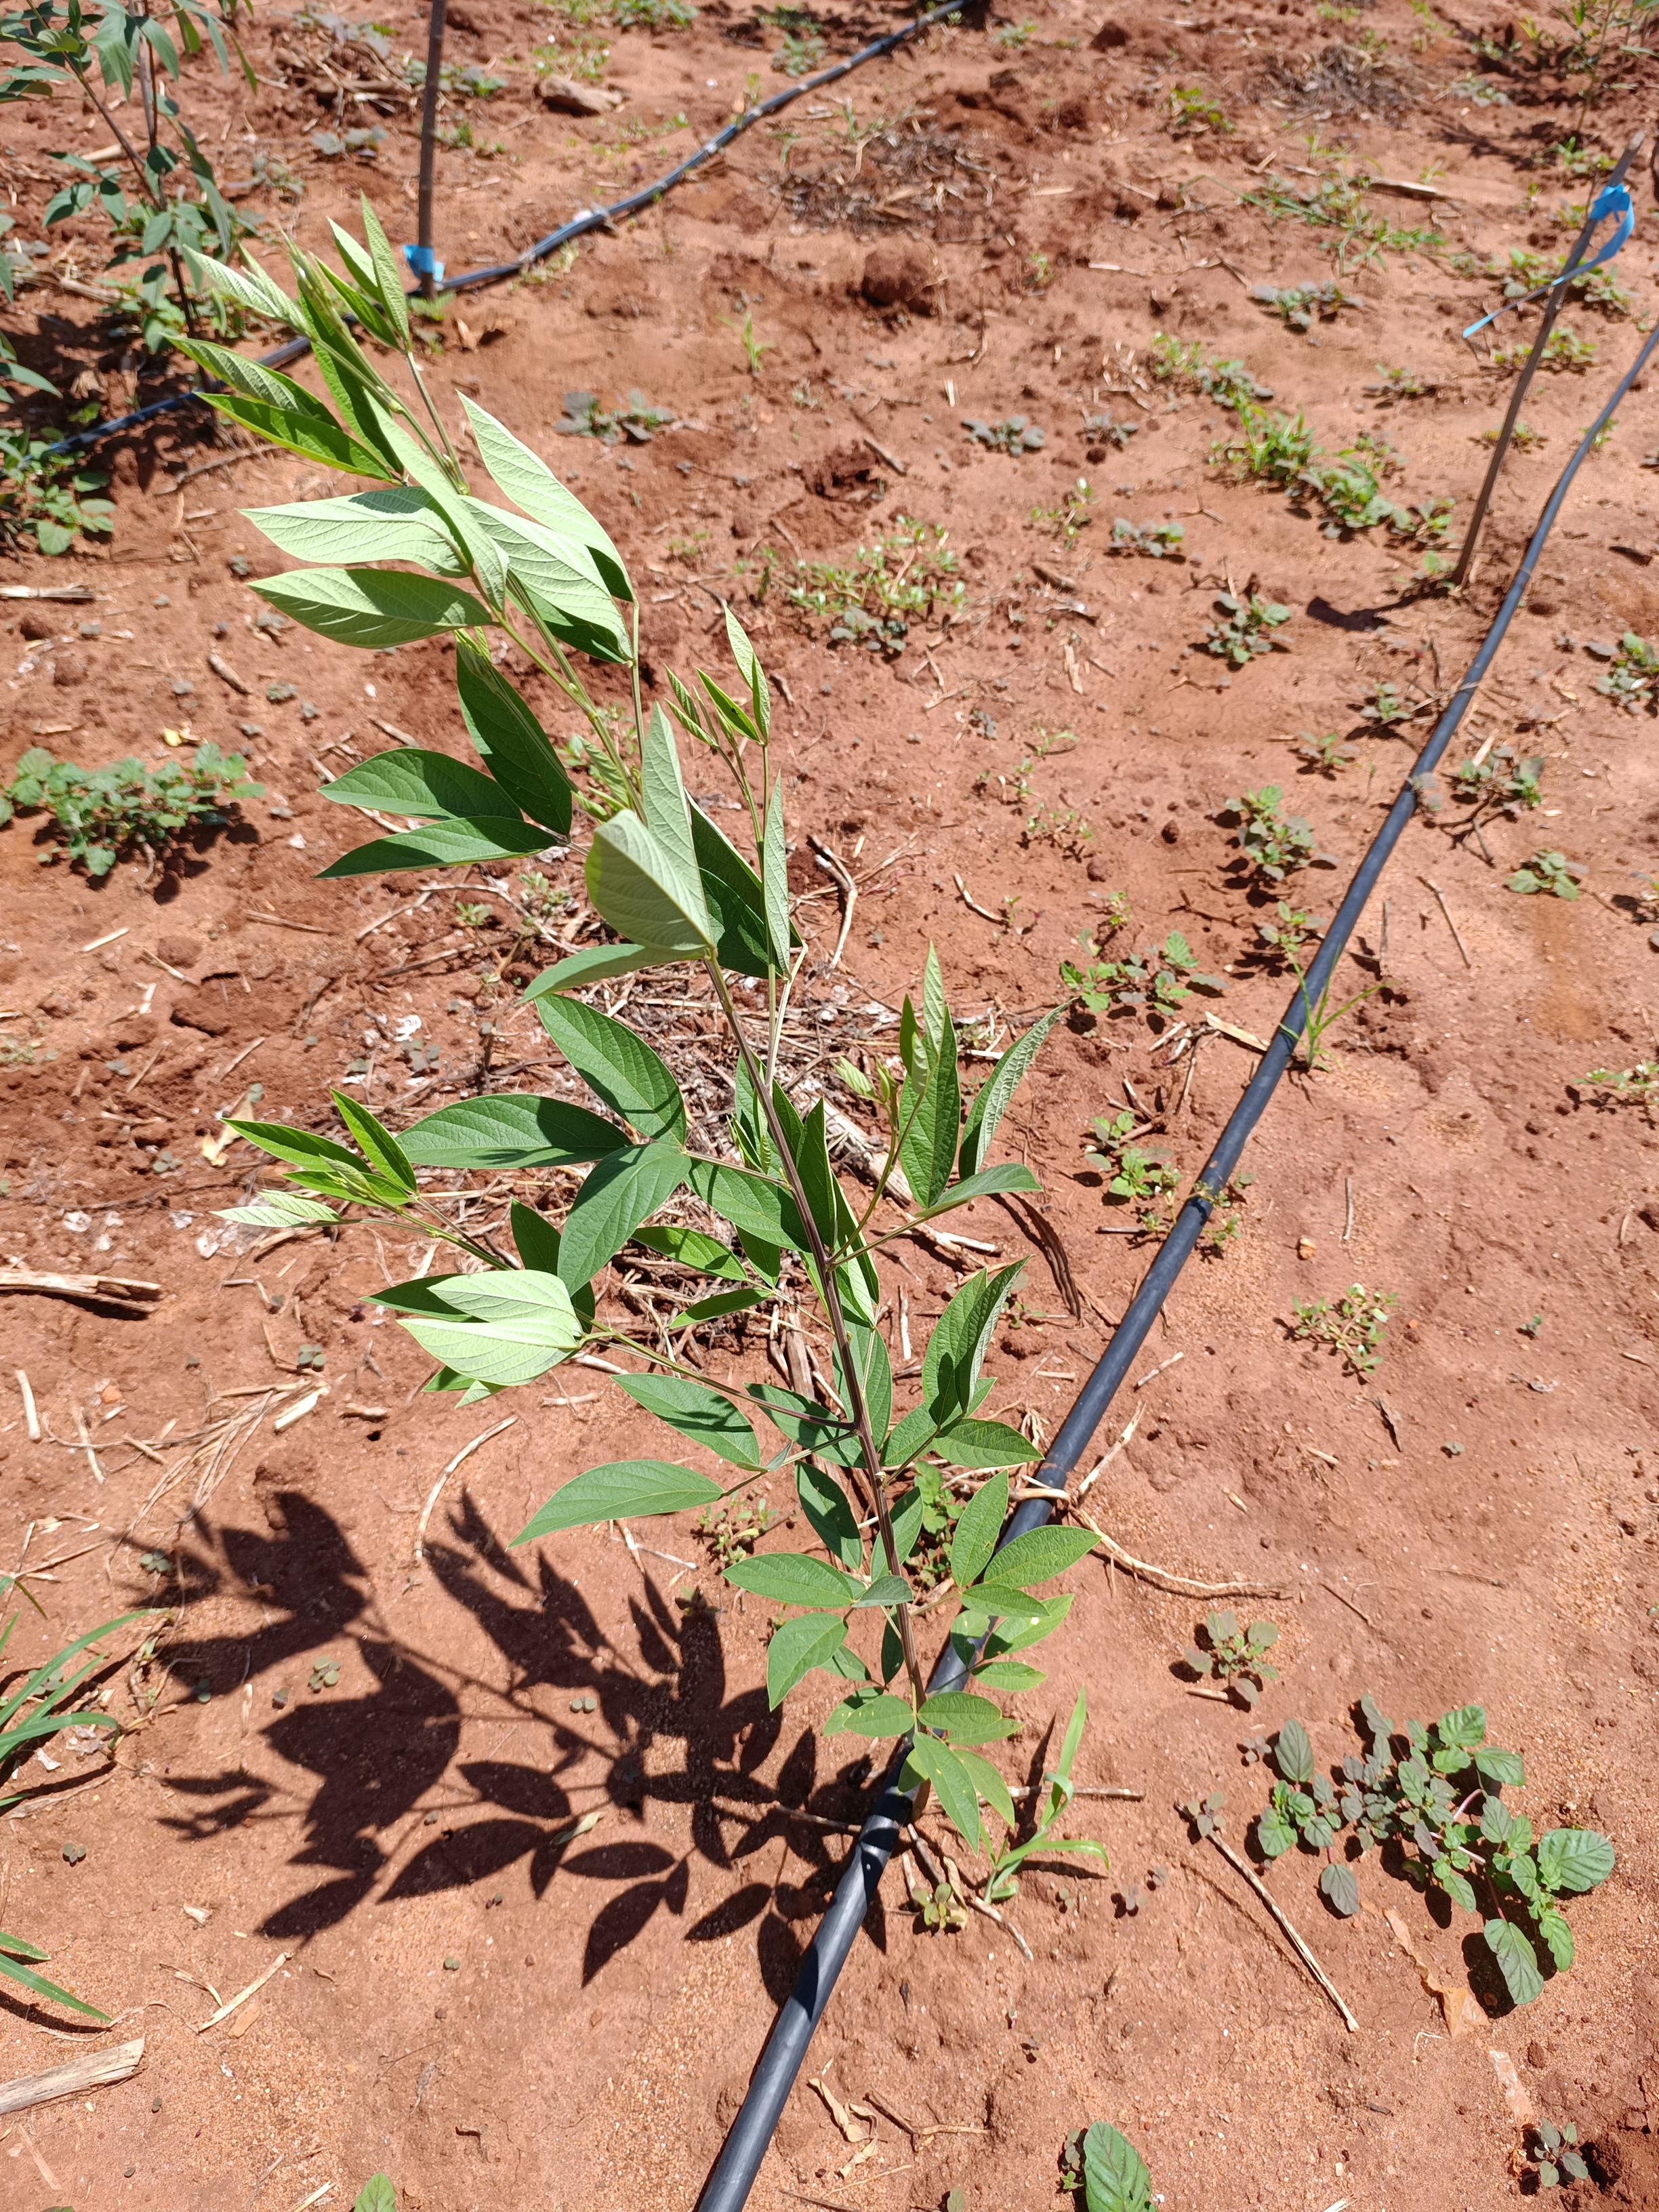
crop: pigeonpea
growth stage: vegetative
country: Kenya
